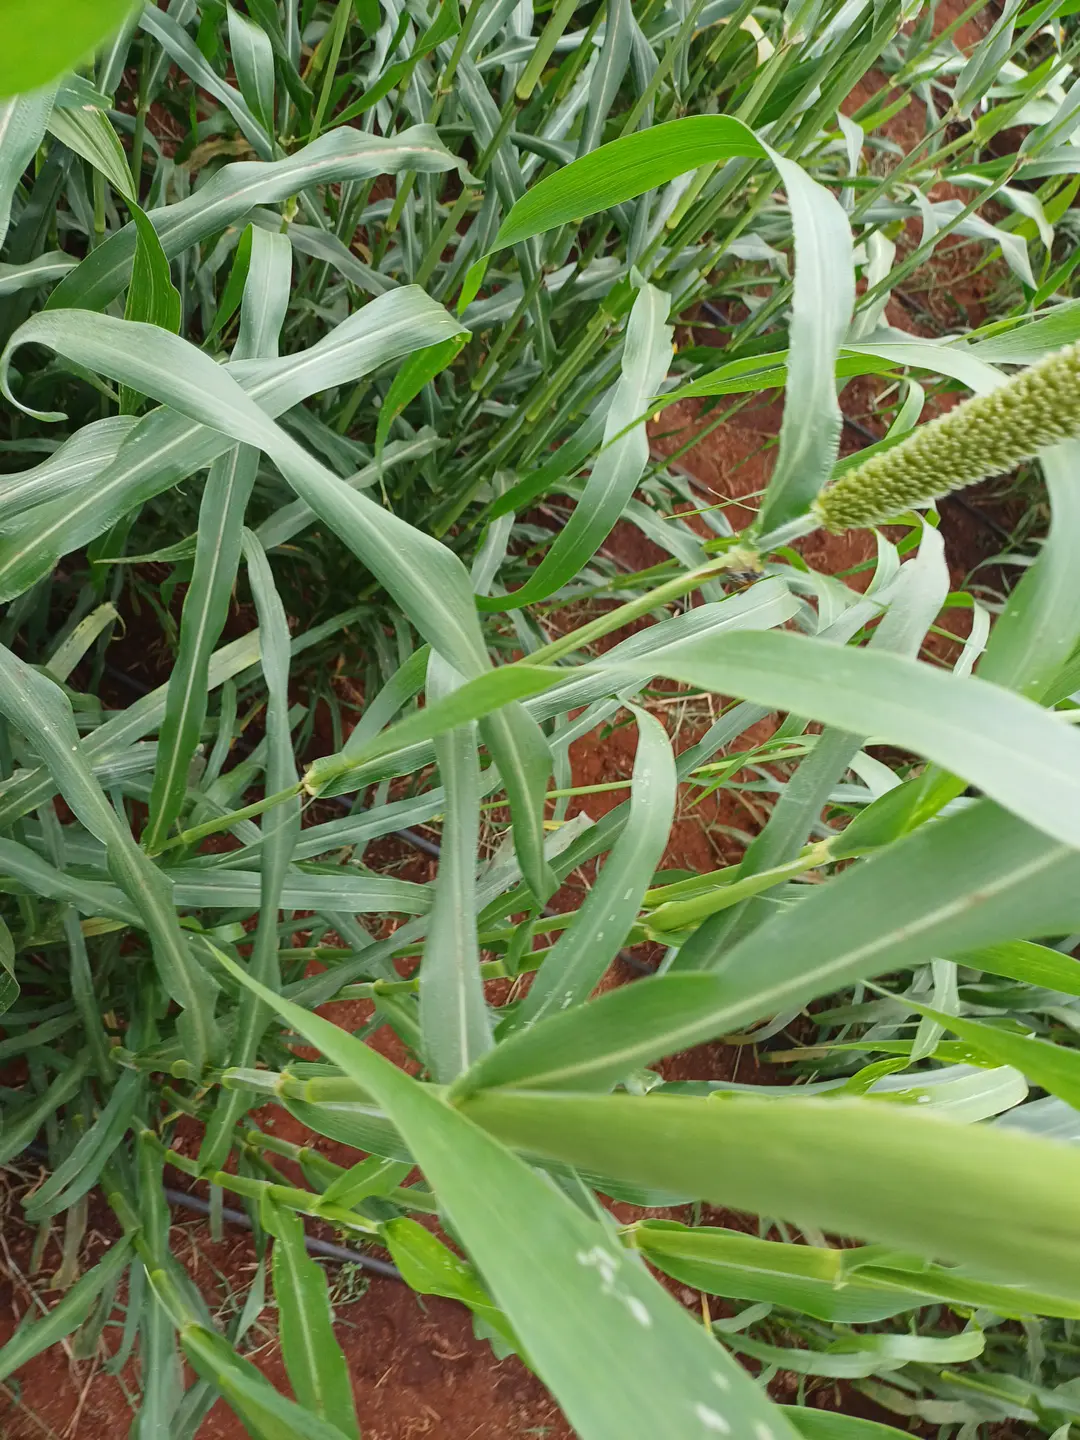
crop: pearl millet
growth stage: flowering
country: Kenya
